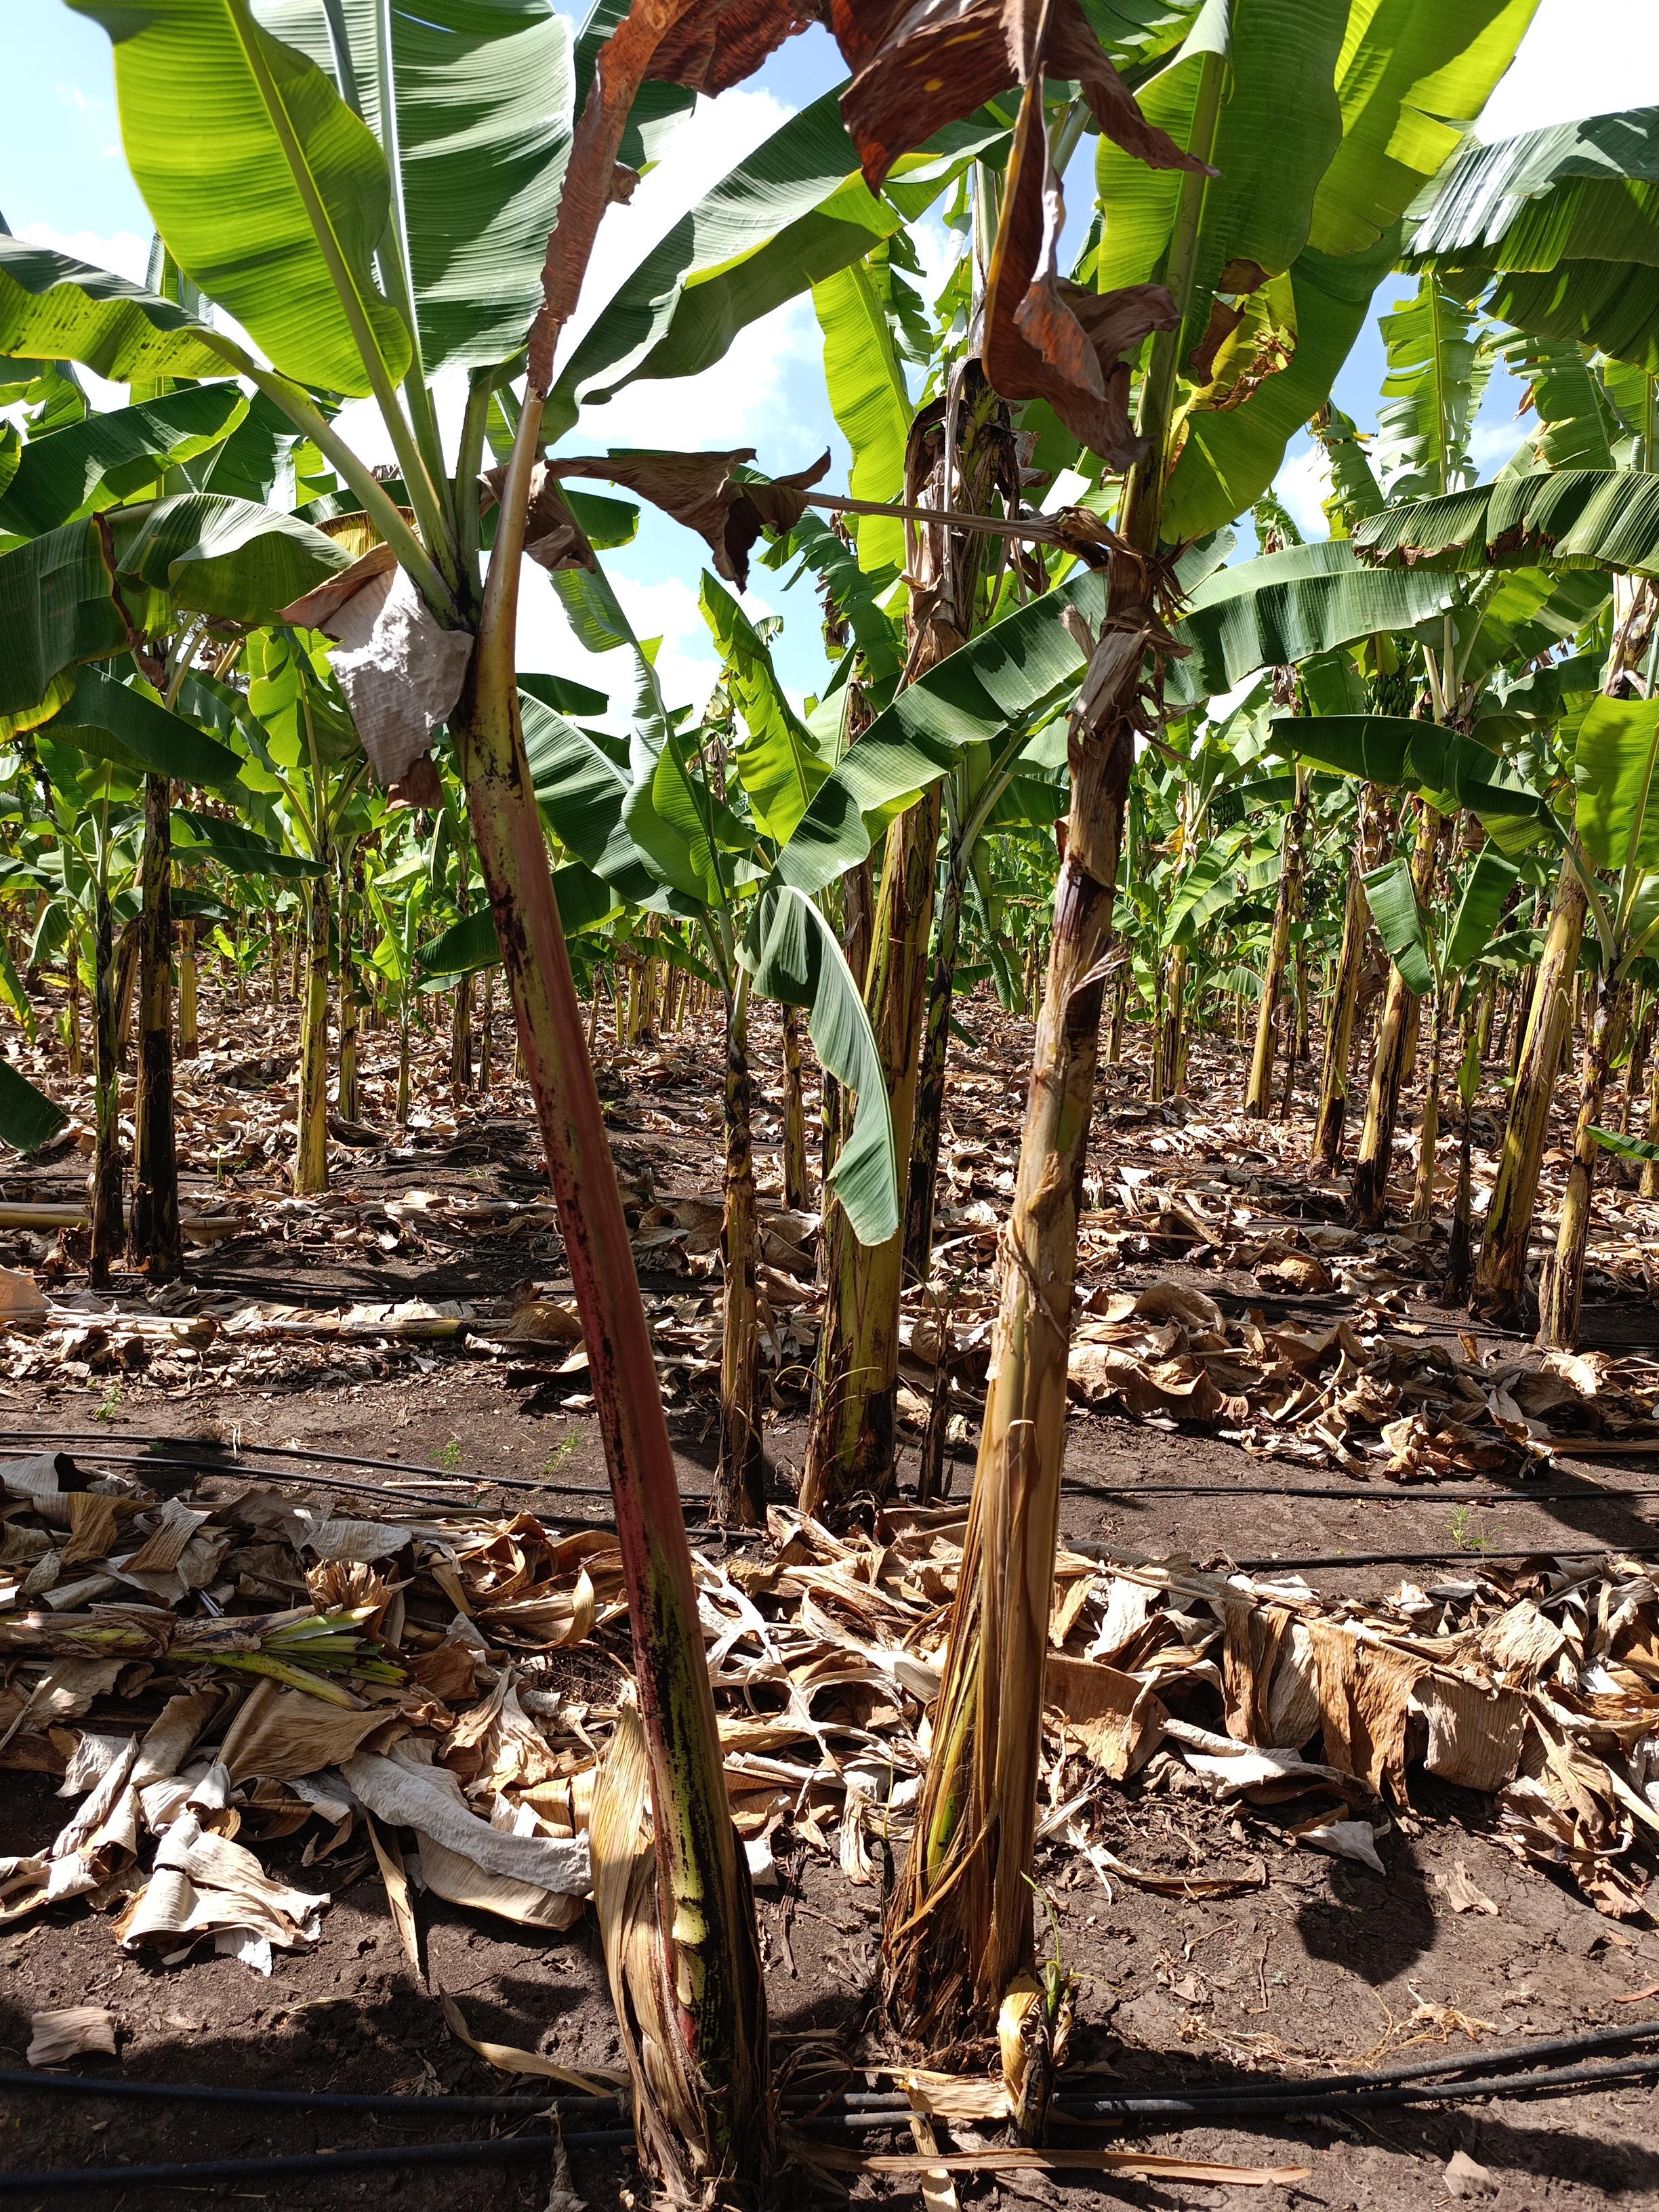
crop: banana
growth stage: vegetative
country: Tanzania
